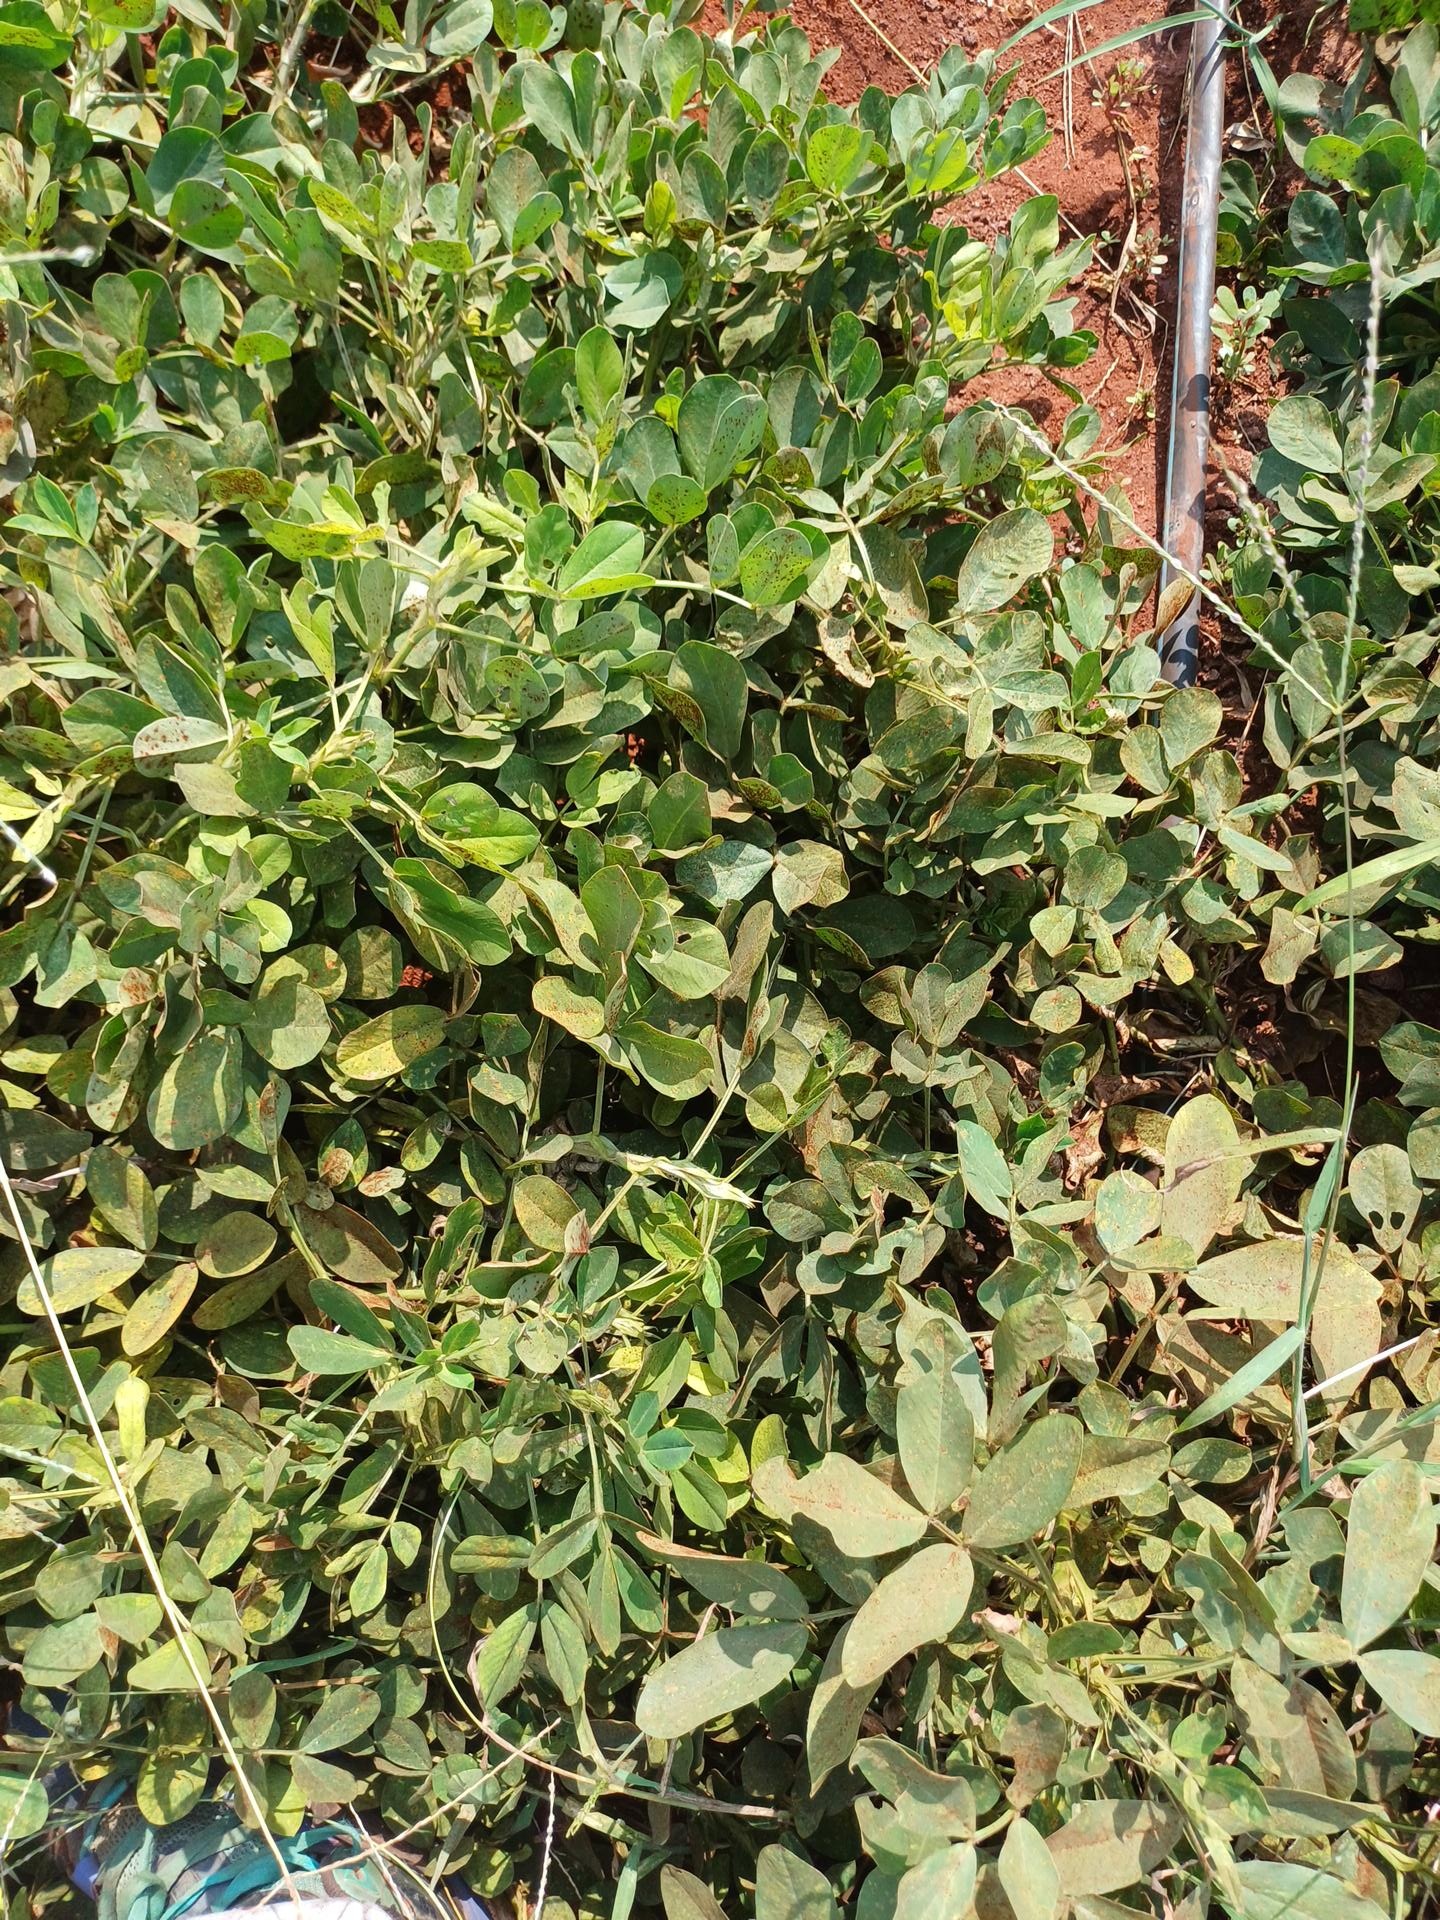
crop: groundnut
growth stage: maturity
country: Kenya
